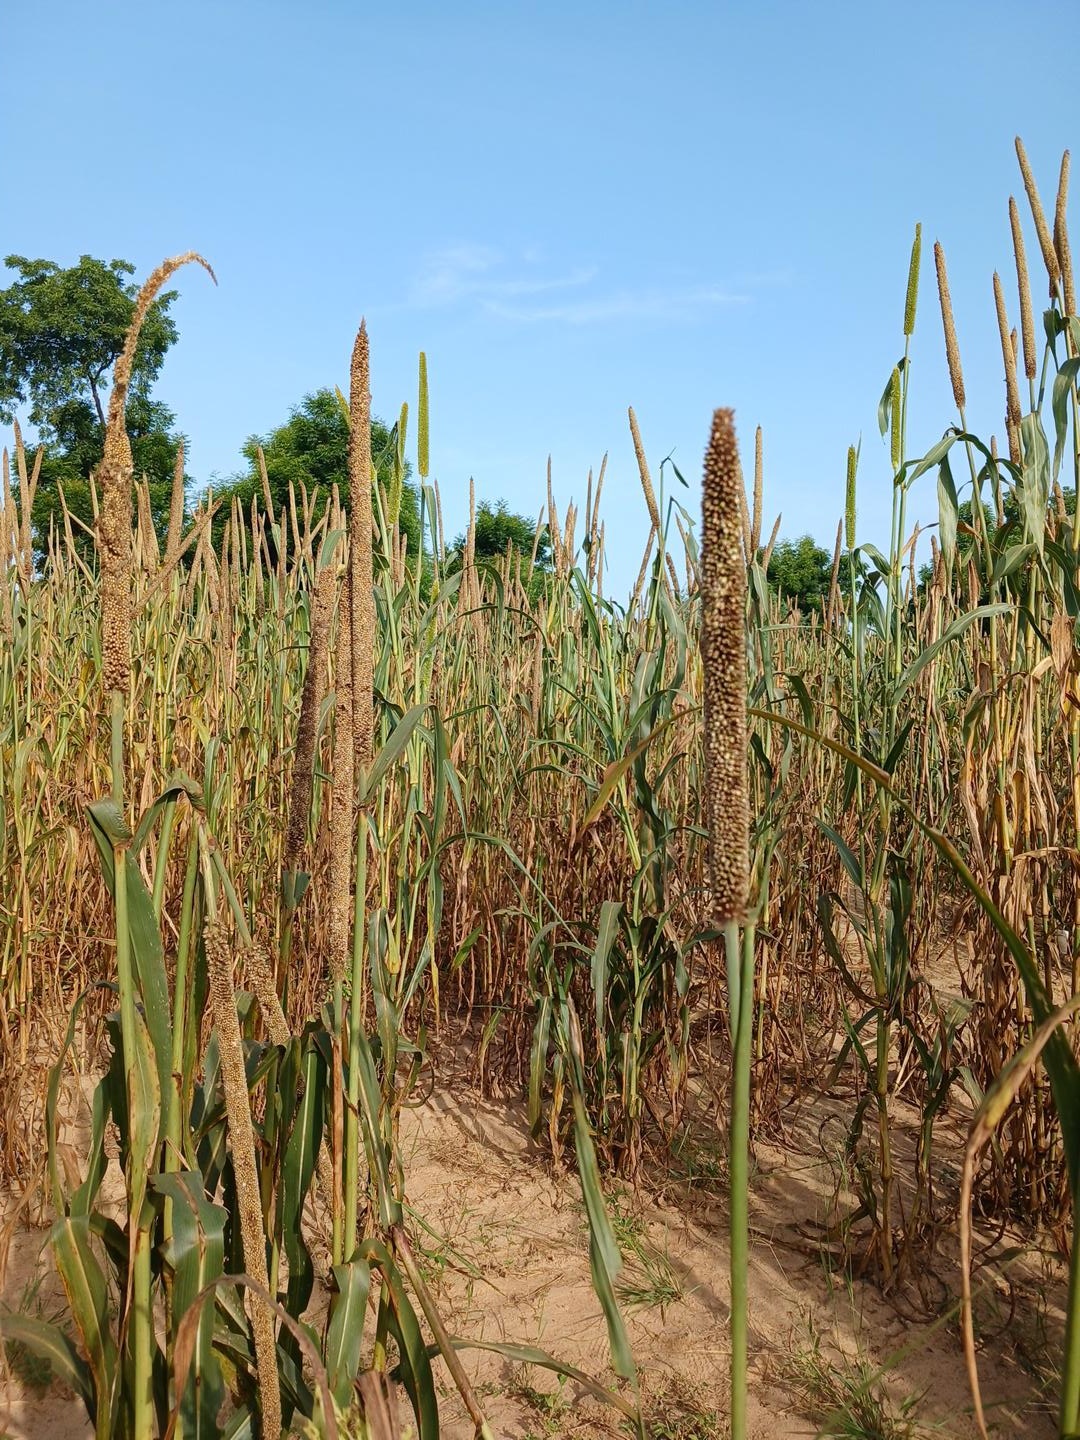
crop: pearl millet
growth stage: maturity
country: Senegal
